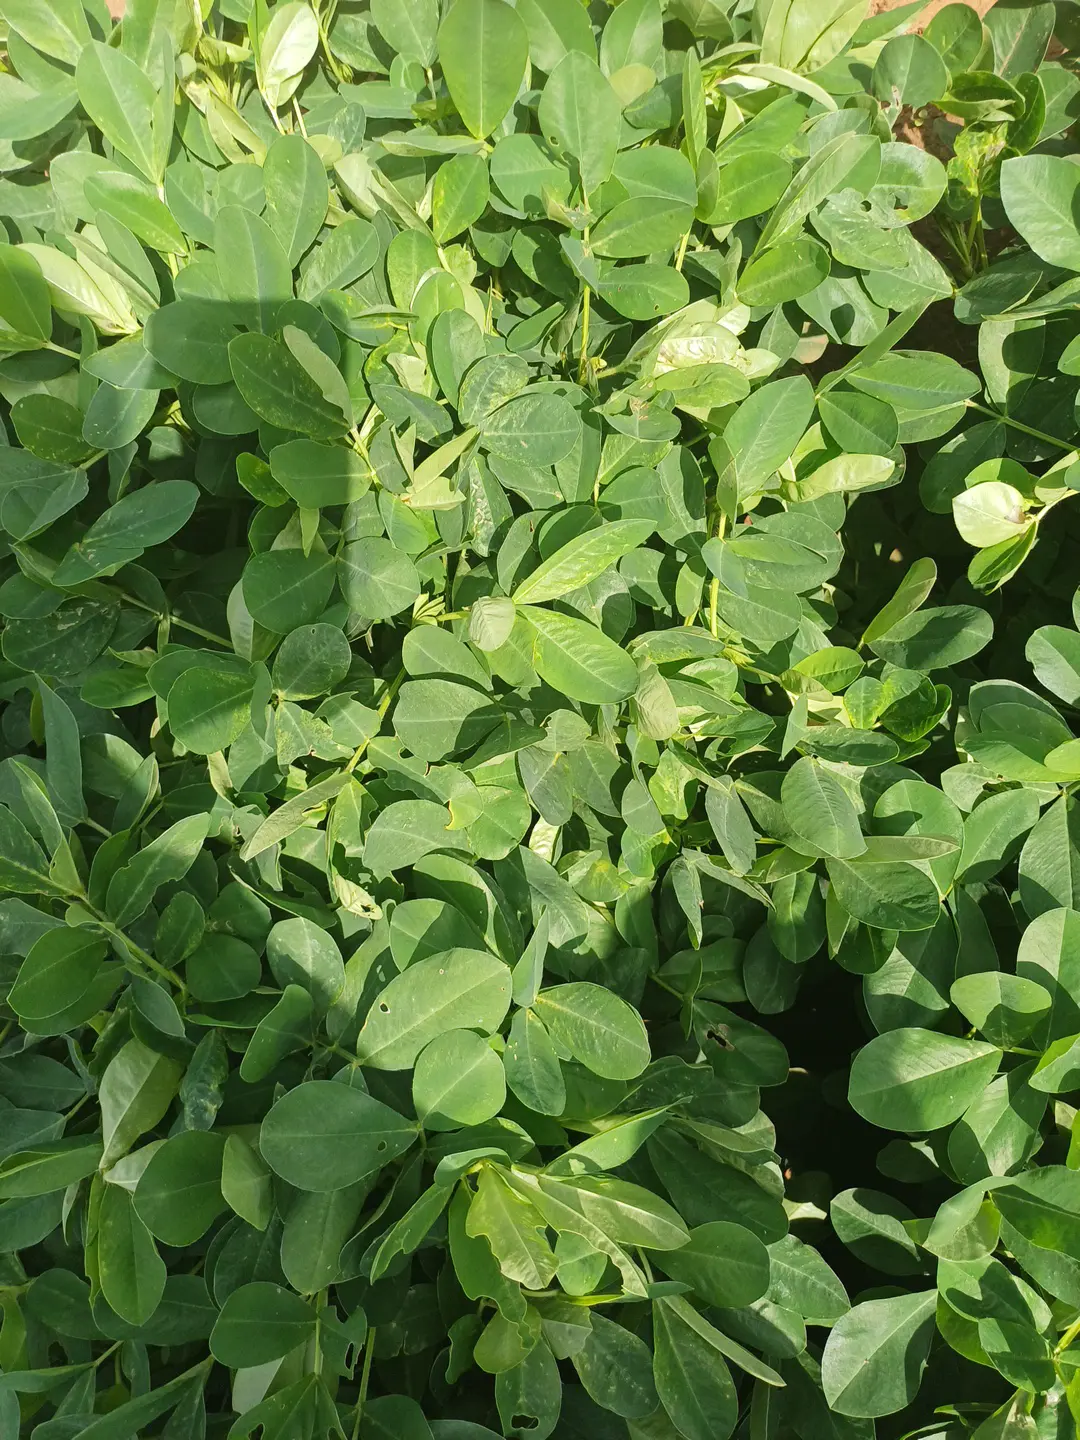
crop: groundnut
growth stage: pegging
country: Kenya
